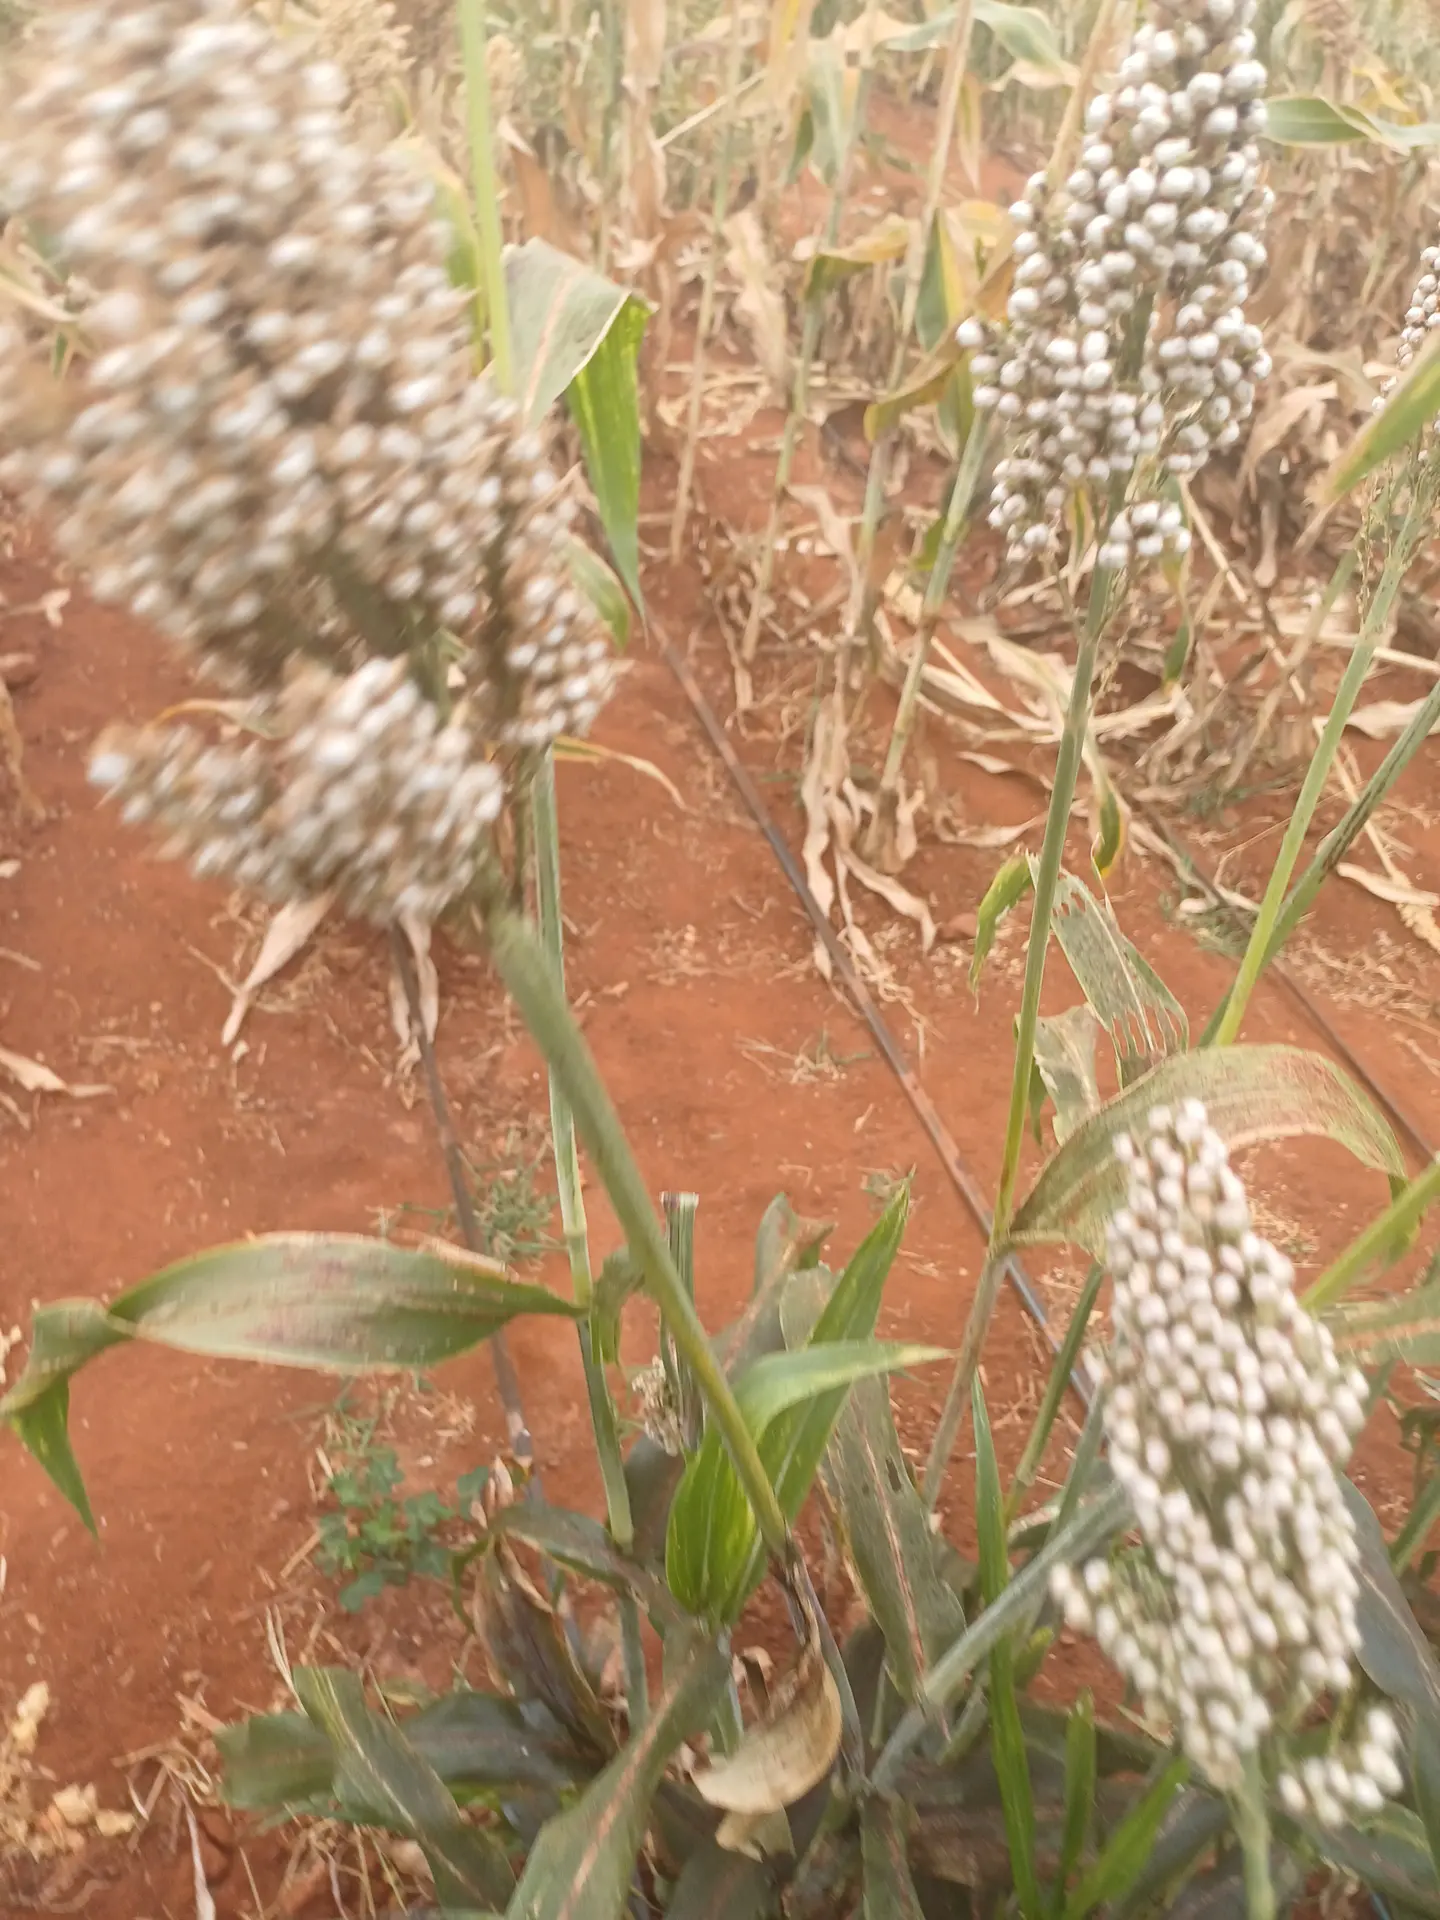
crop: sorghum
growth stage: maturity
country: Kenya
